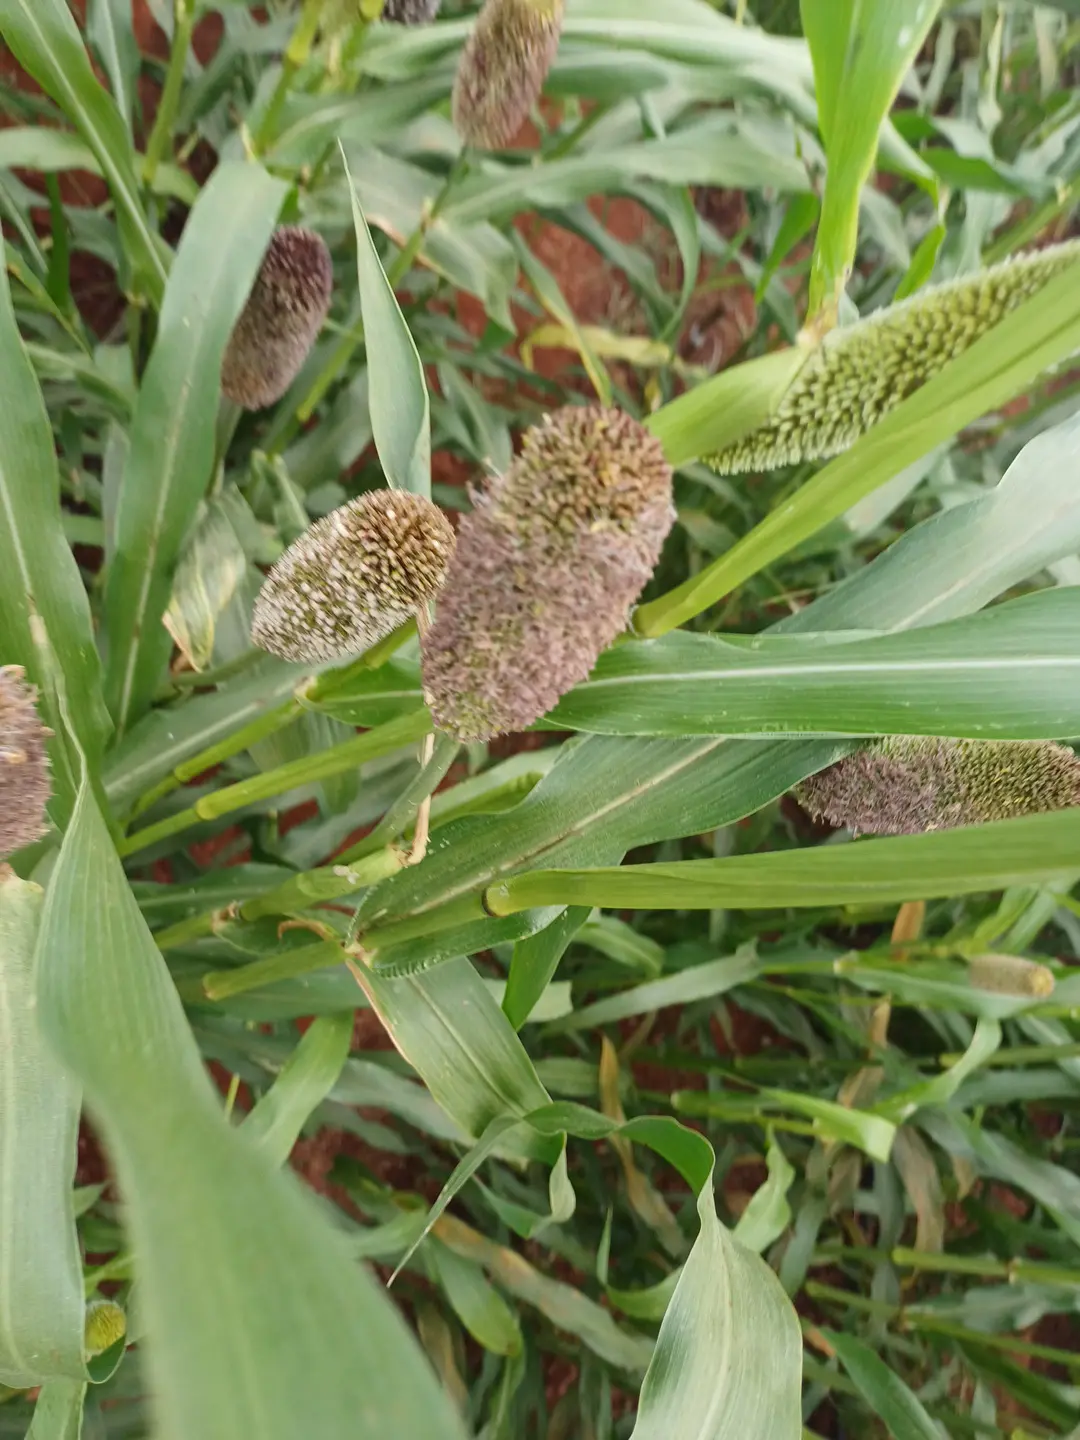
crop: pearl millet
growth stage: flowering
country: Kenya
